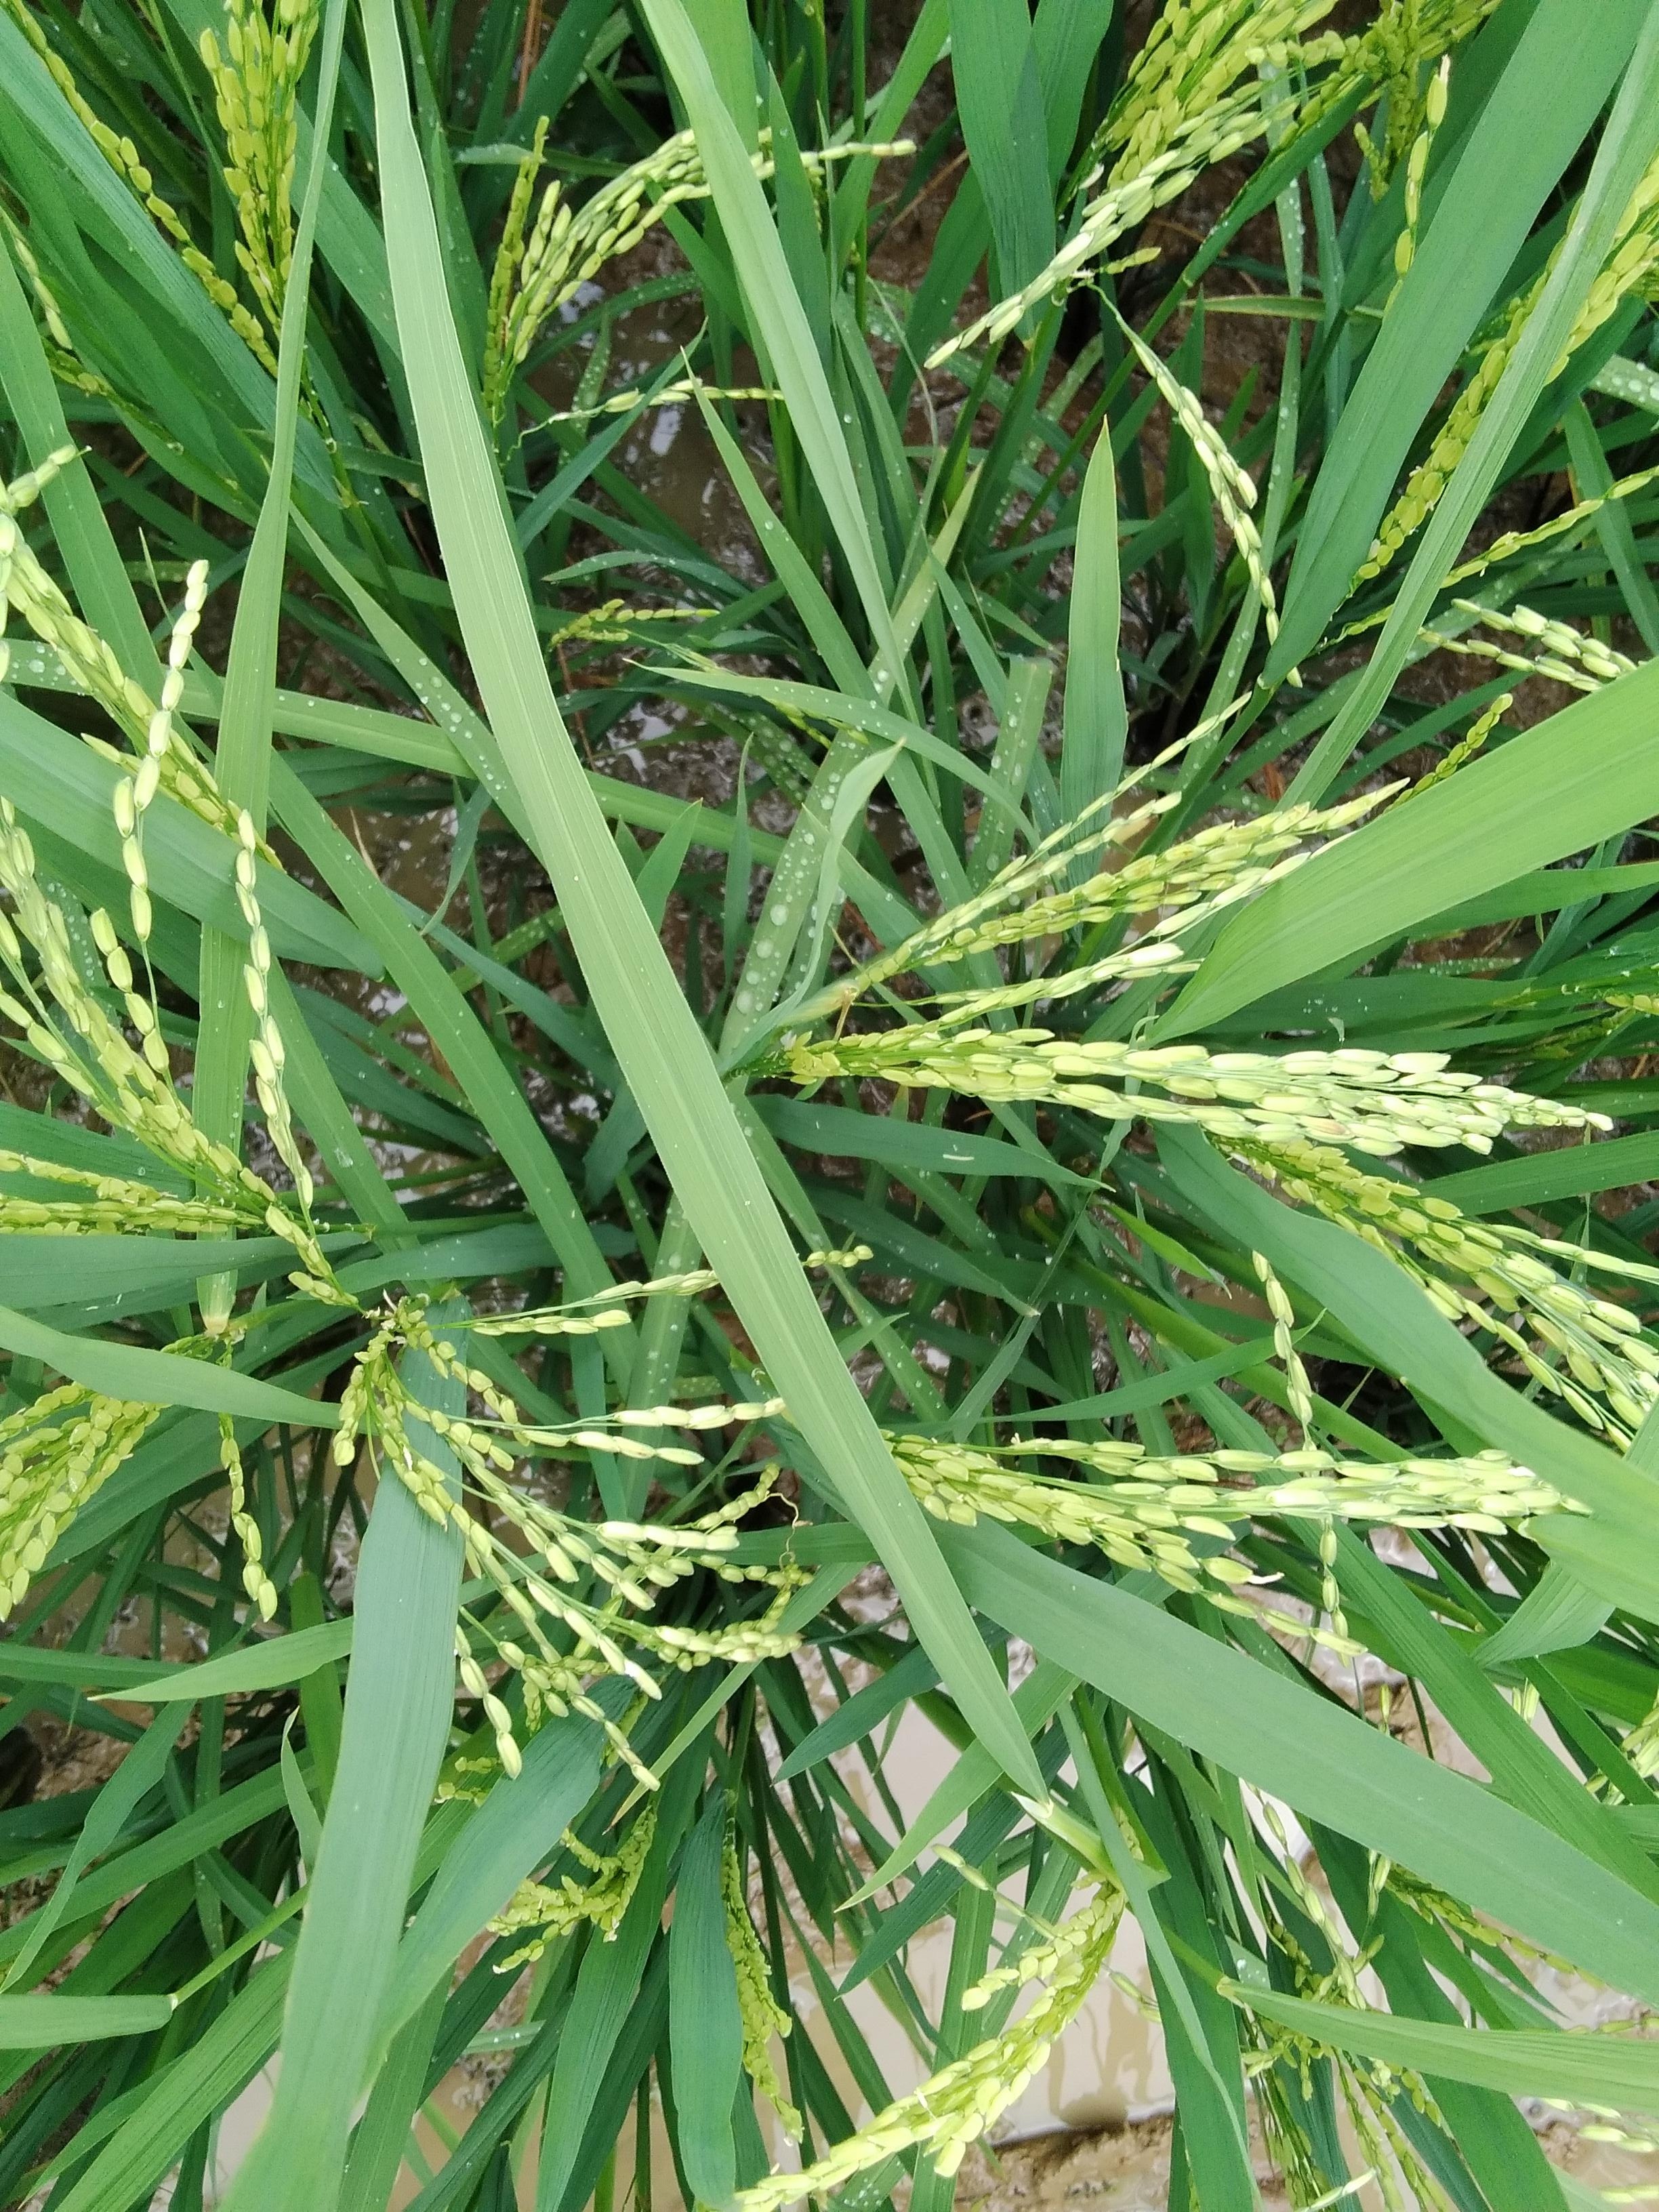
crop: rice
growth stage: stage milk
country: Nigeria
